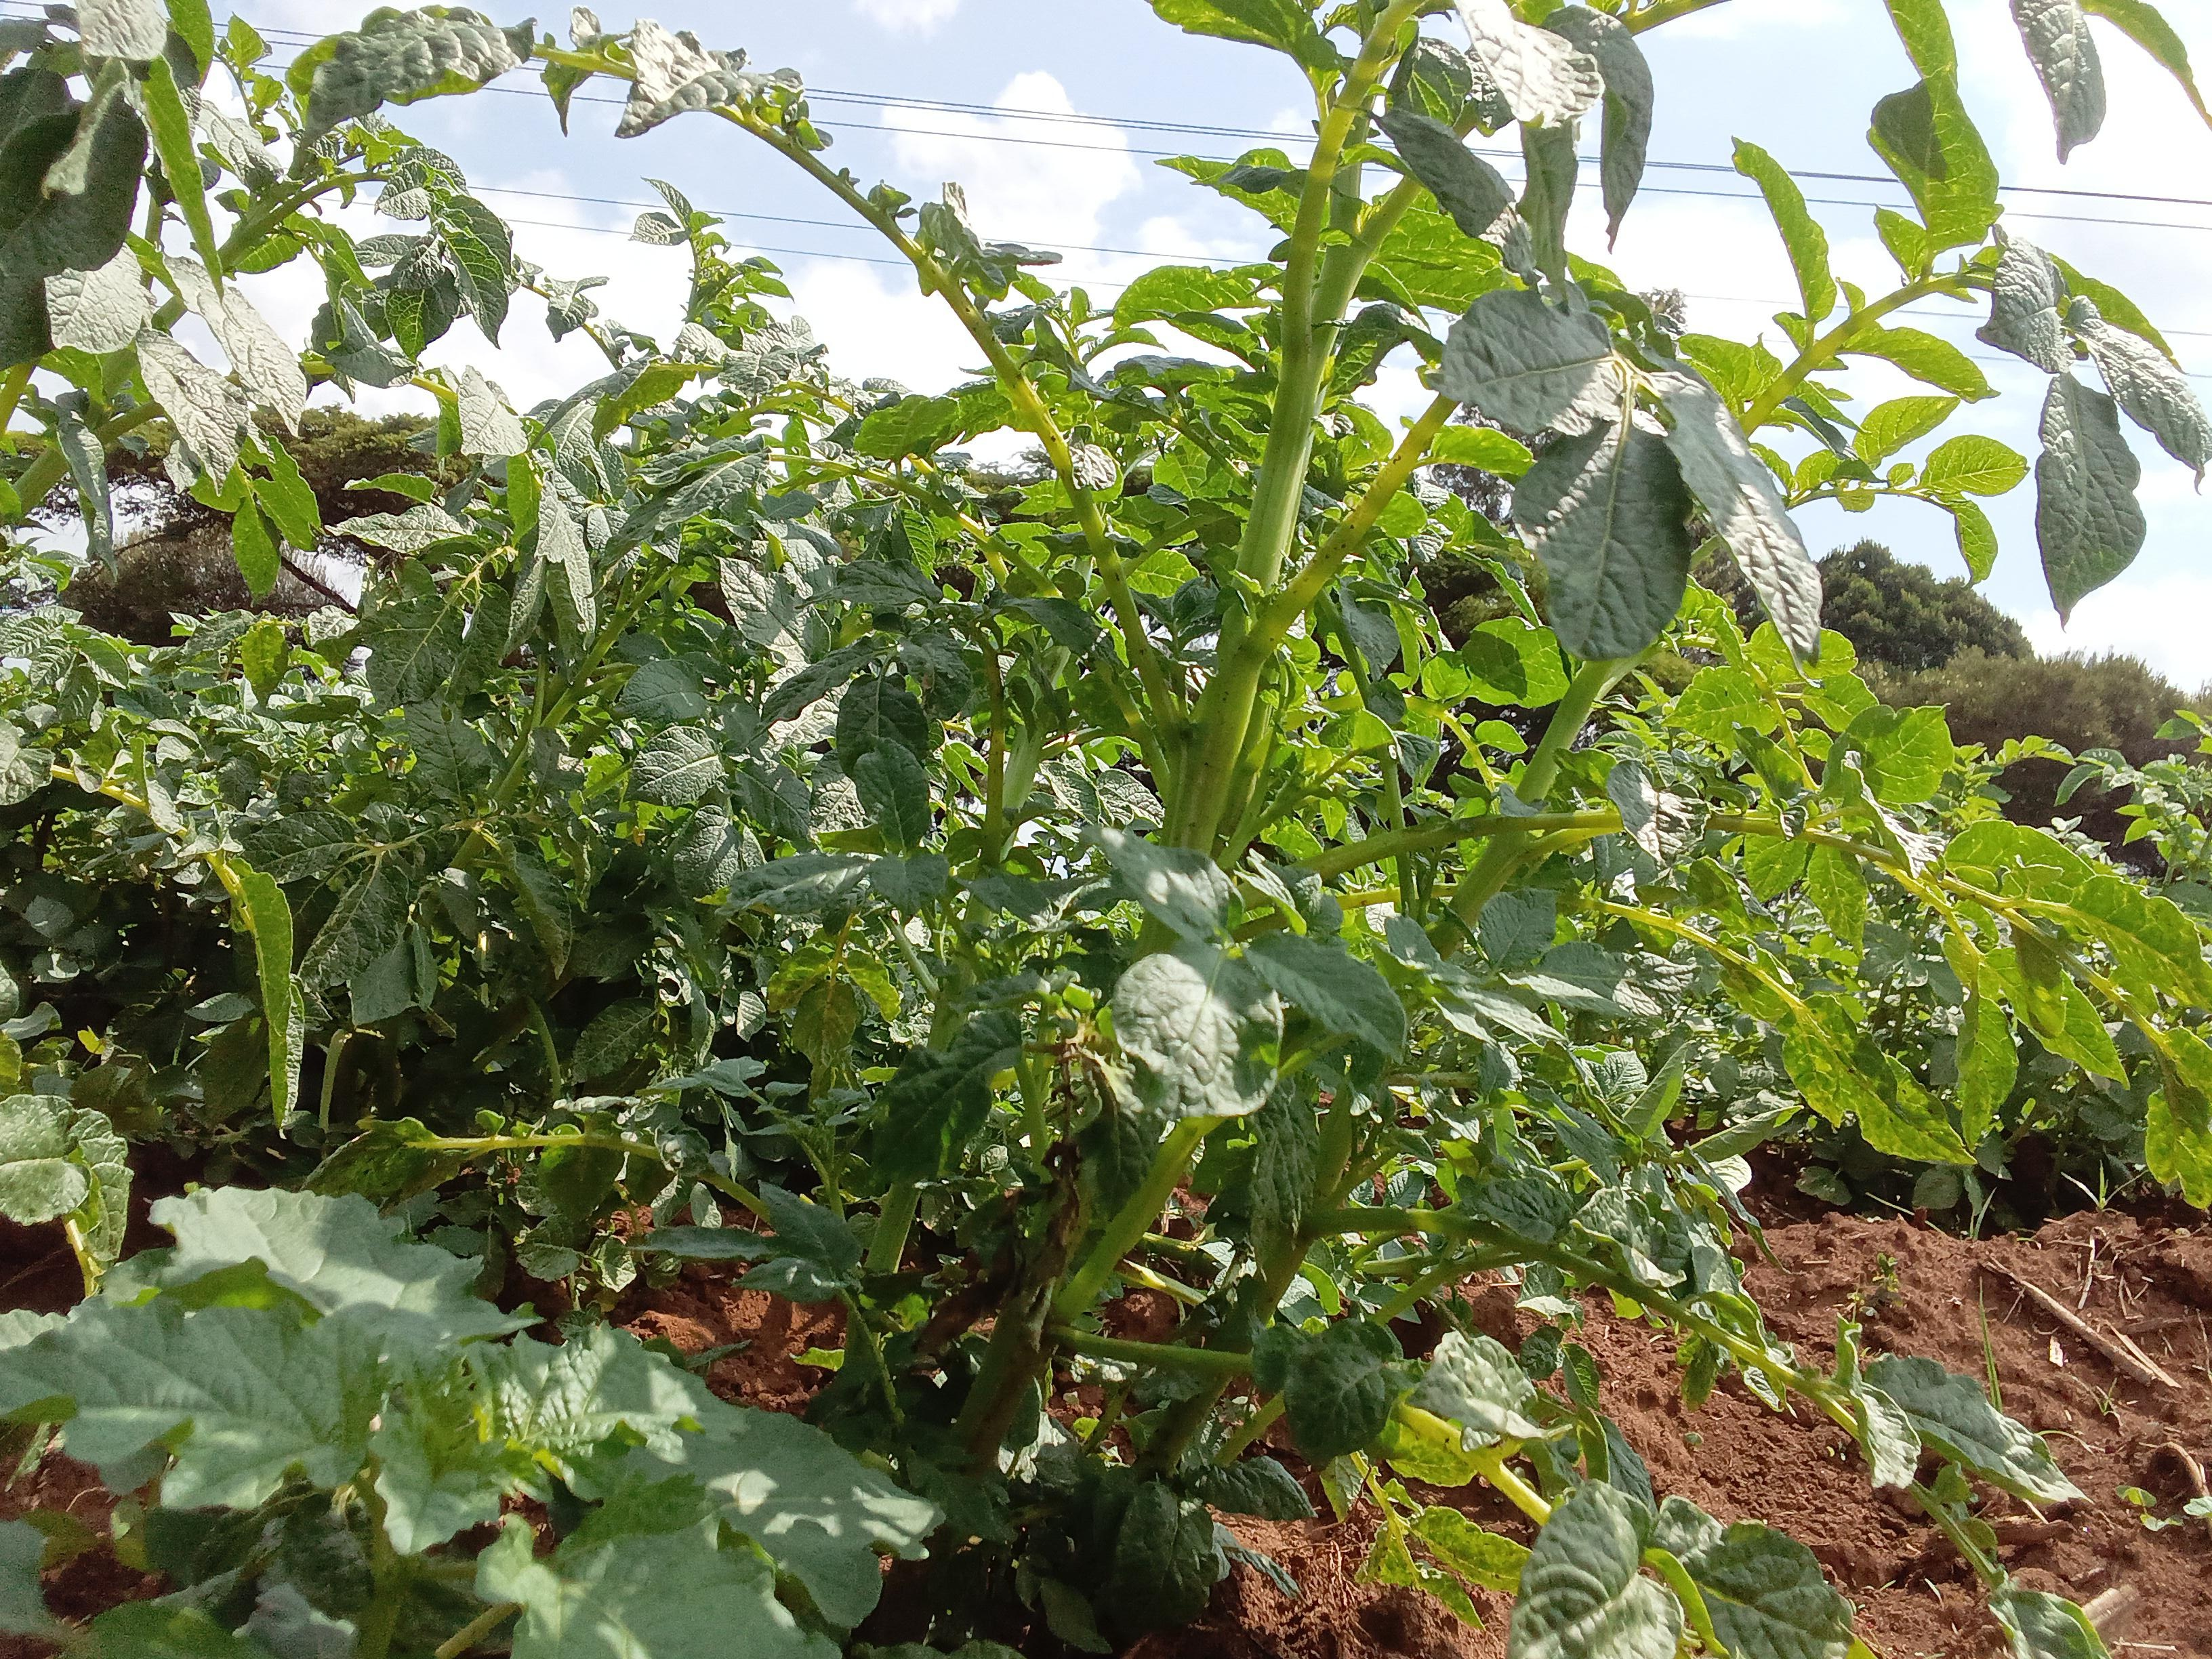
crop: potato
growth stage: vegetative
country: Kenya
